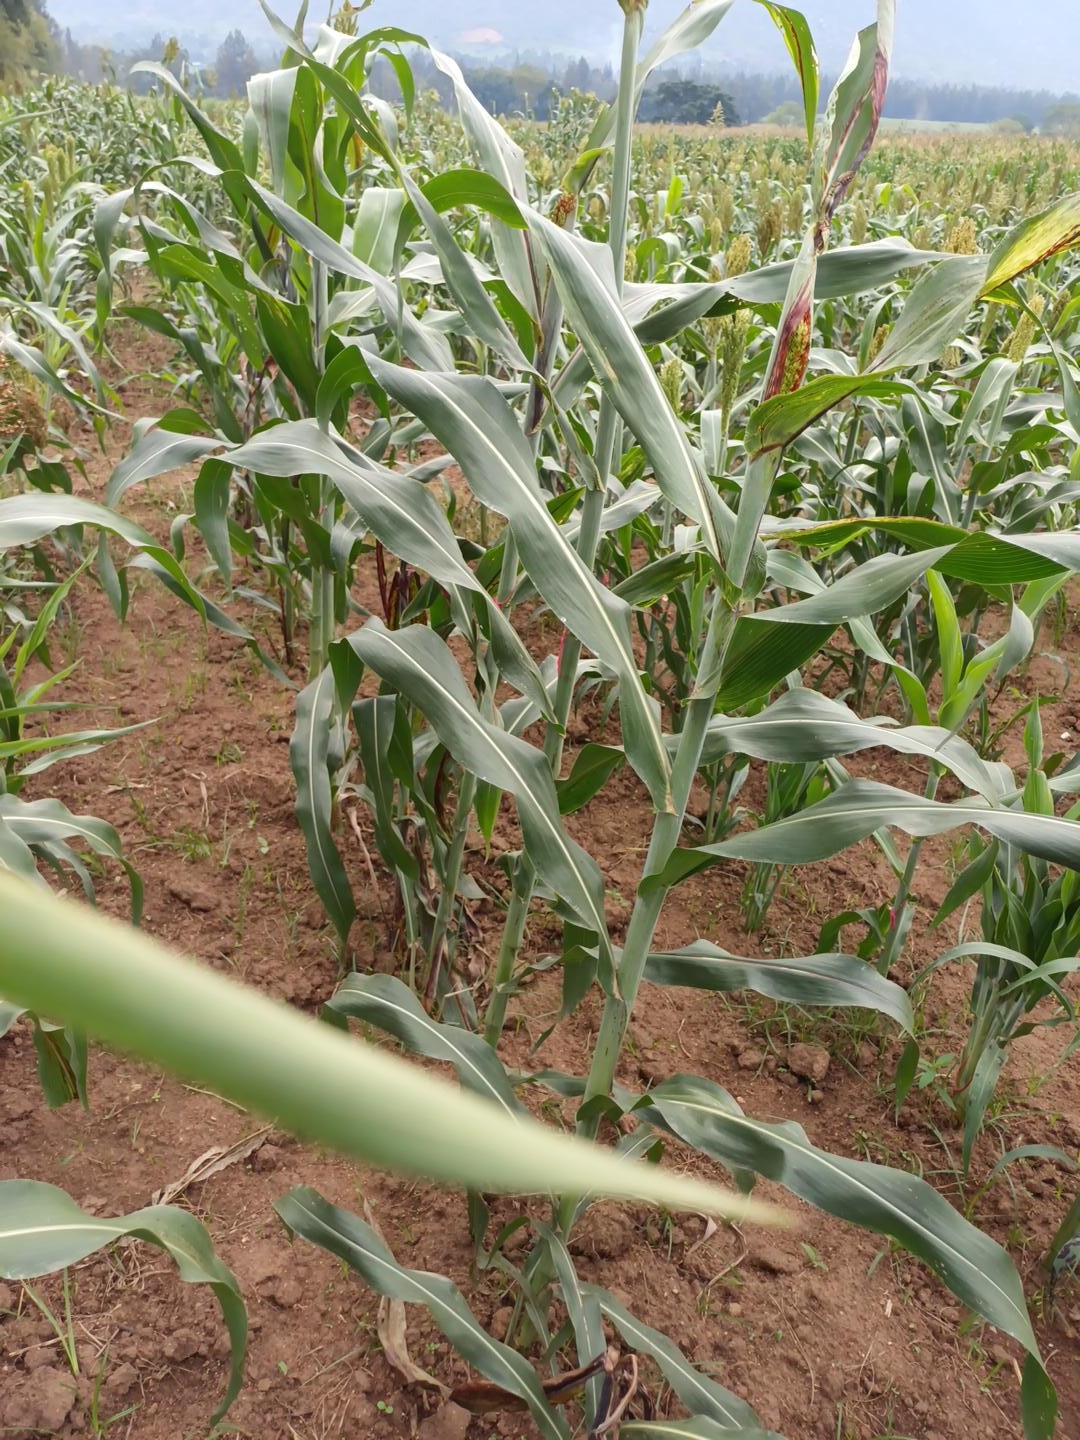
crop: sorghum
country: Kenya
